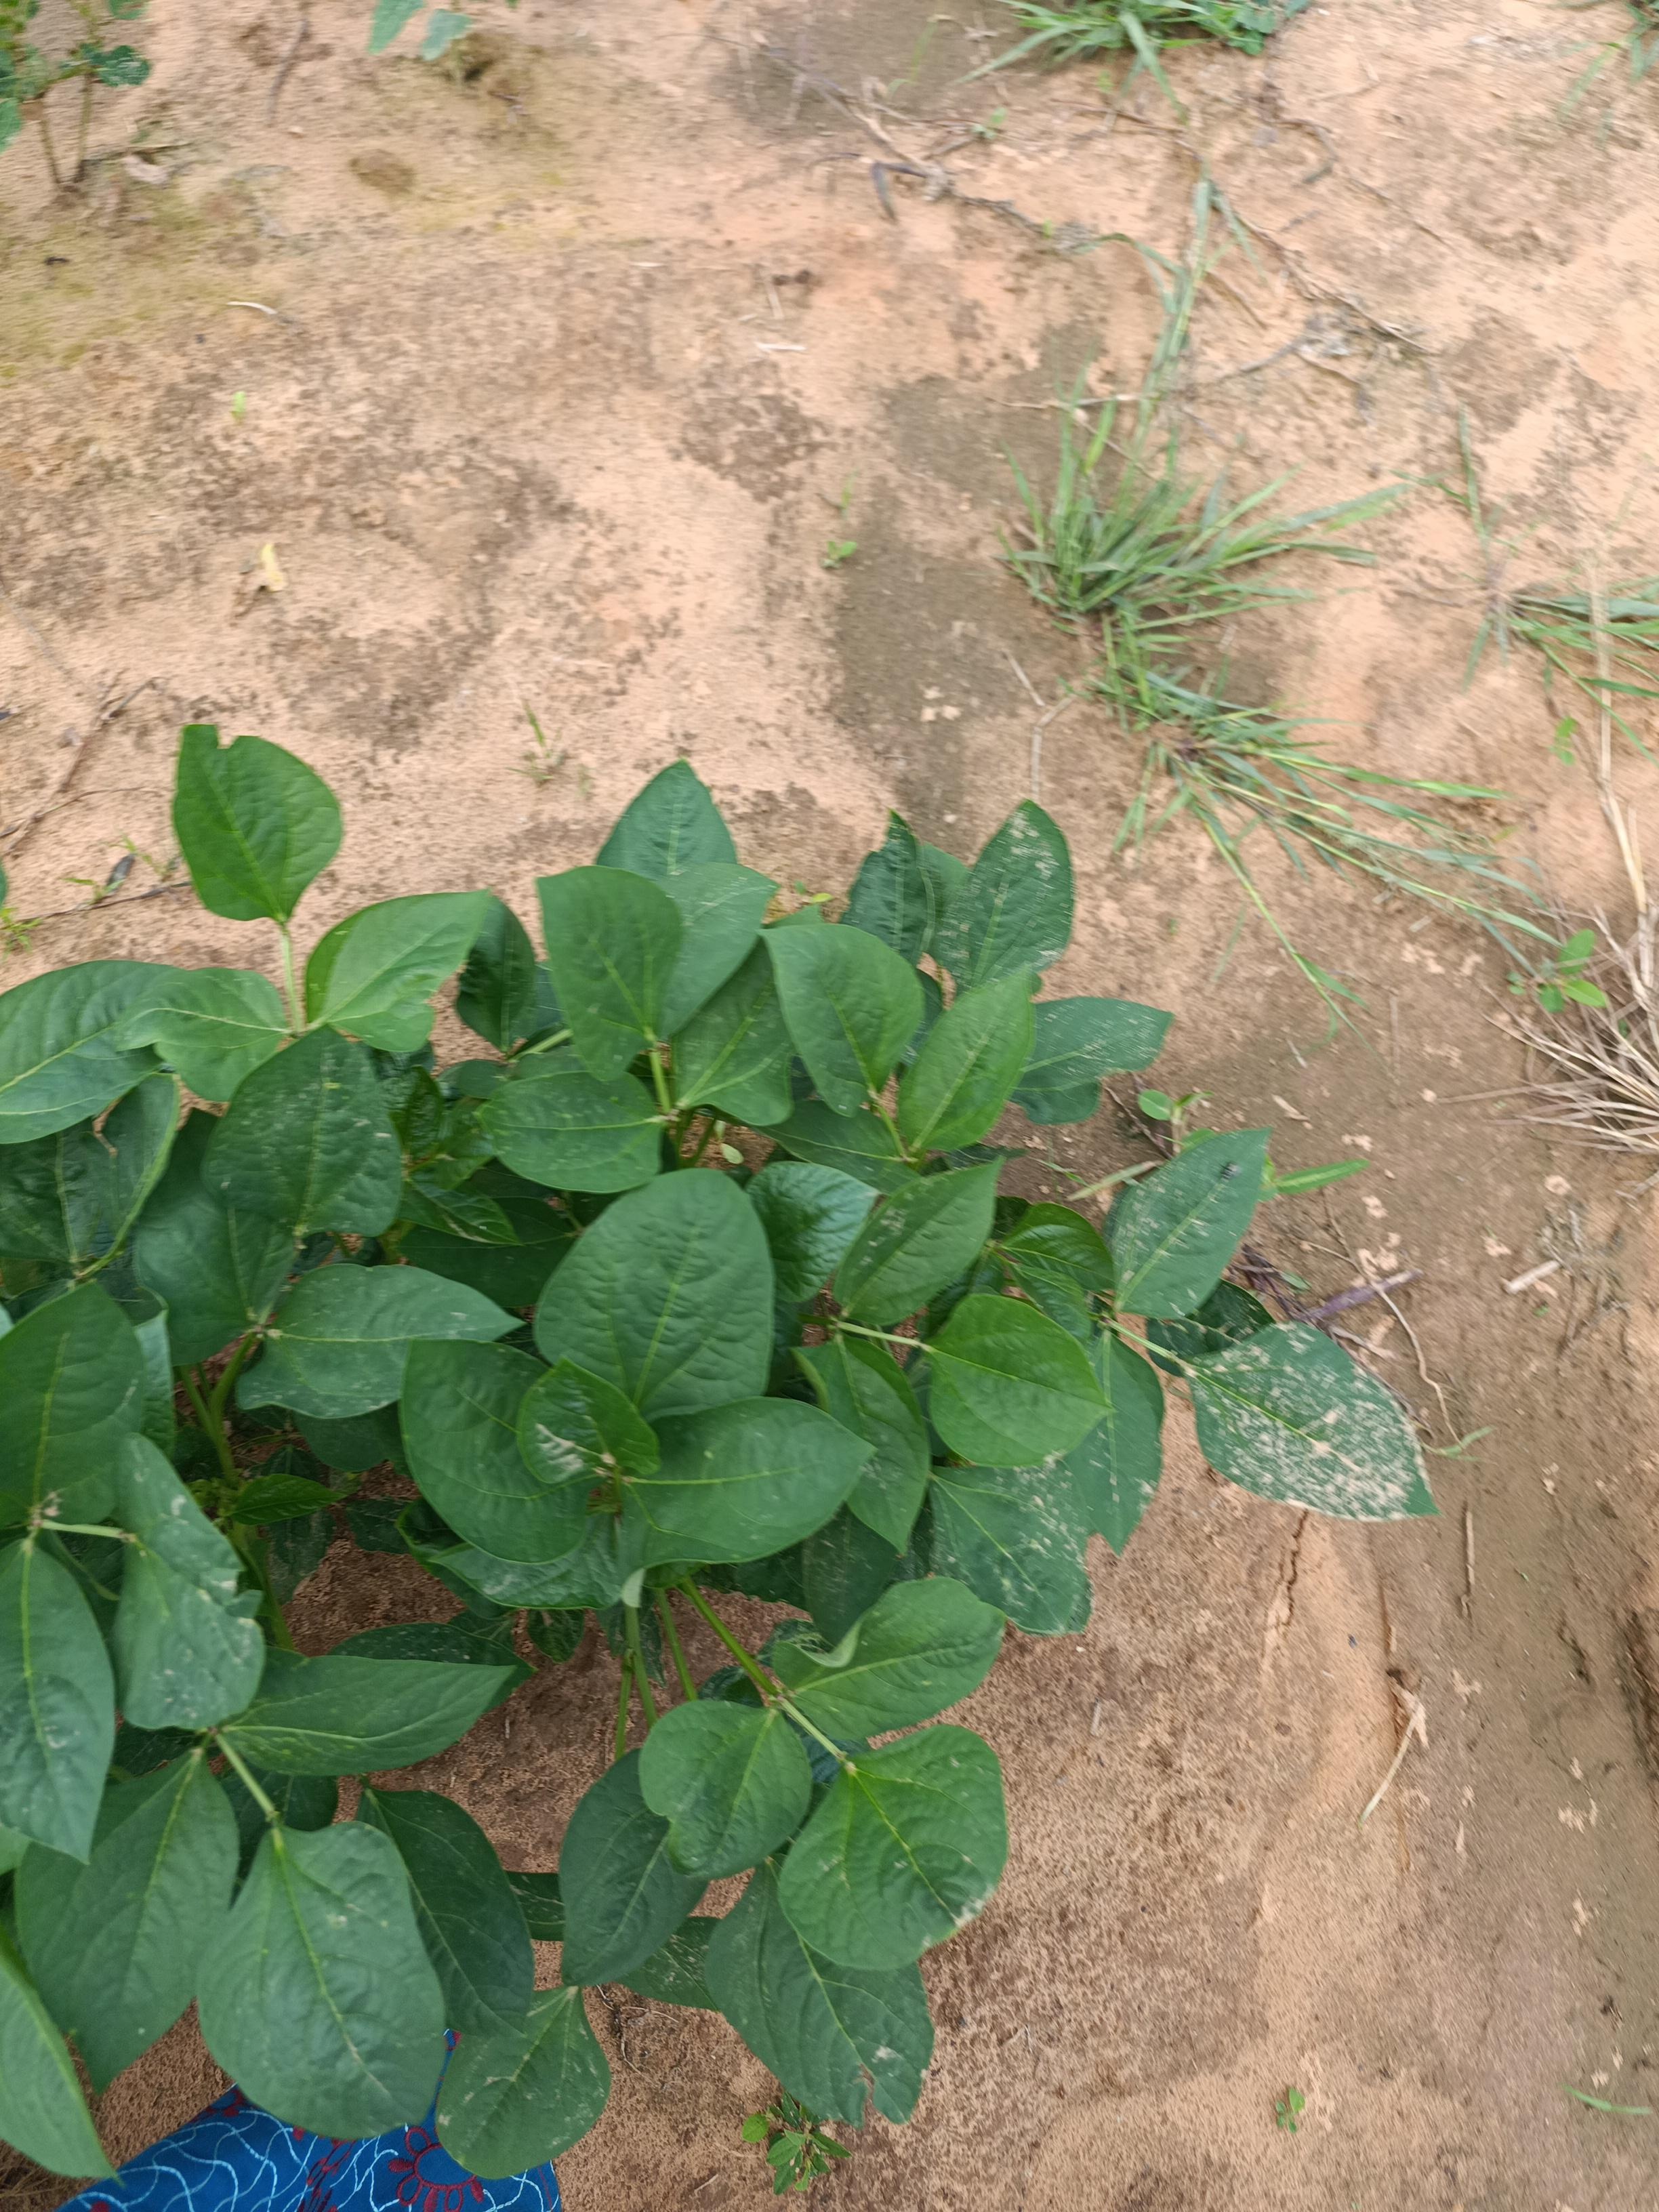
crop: cowpea
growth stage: emergence
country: Nigeria
